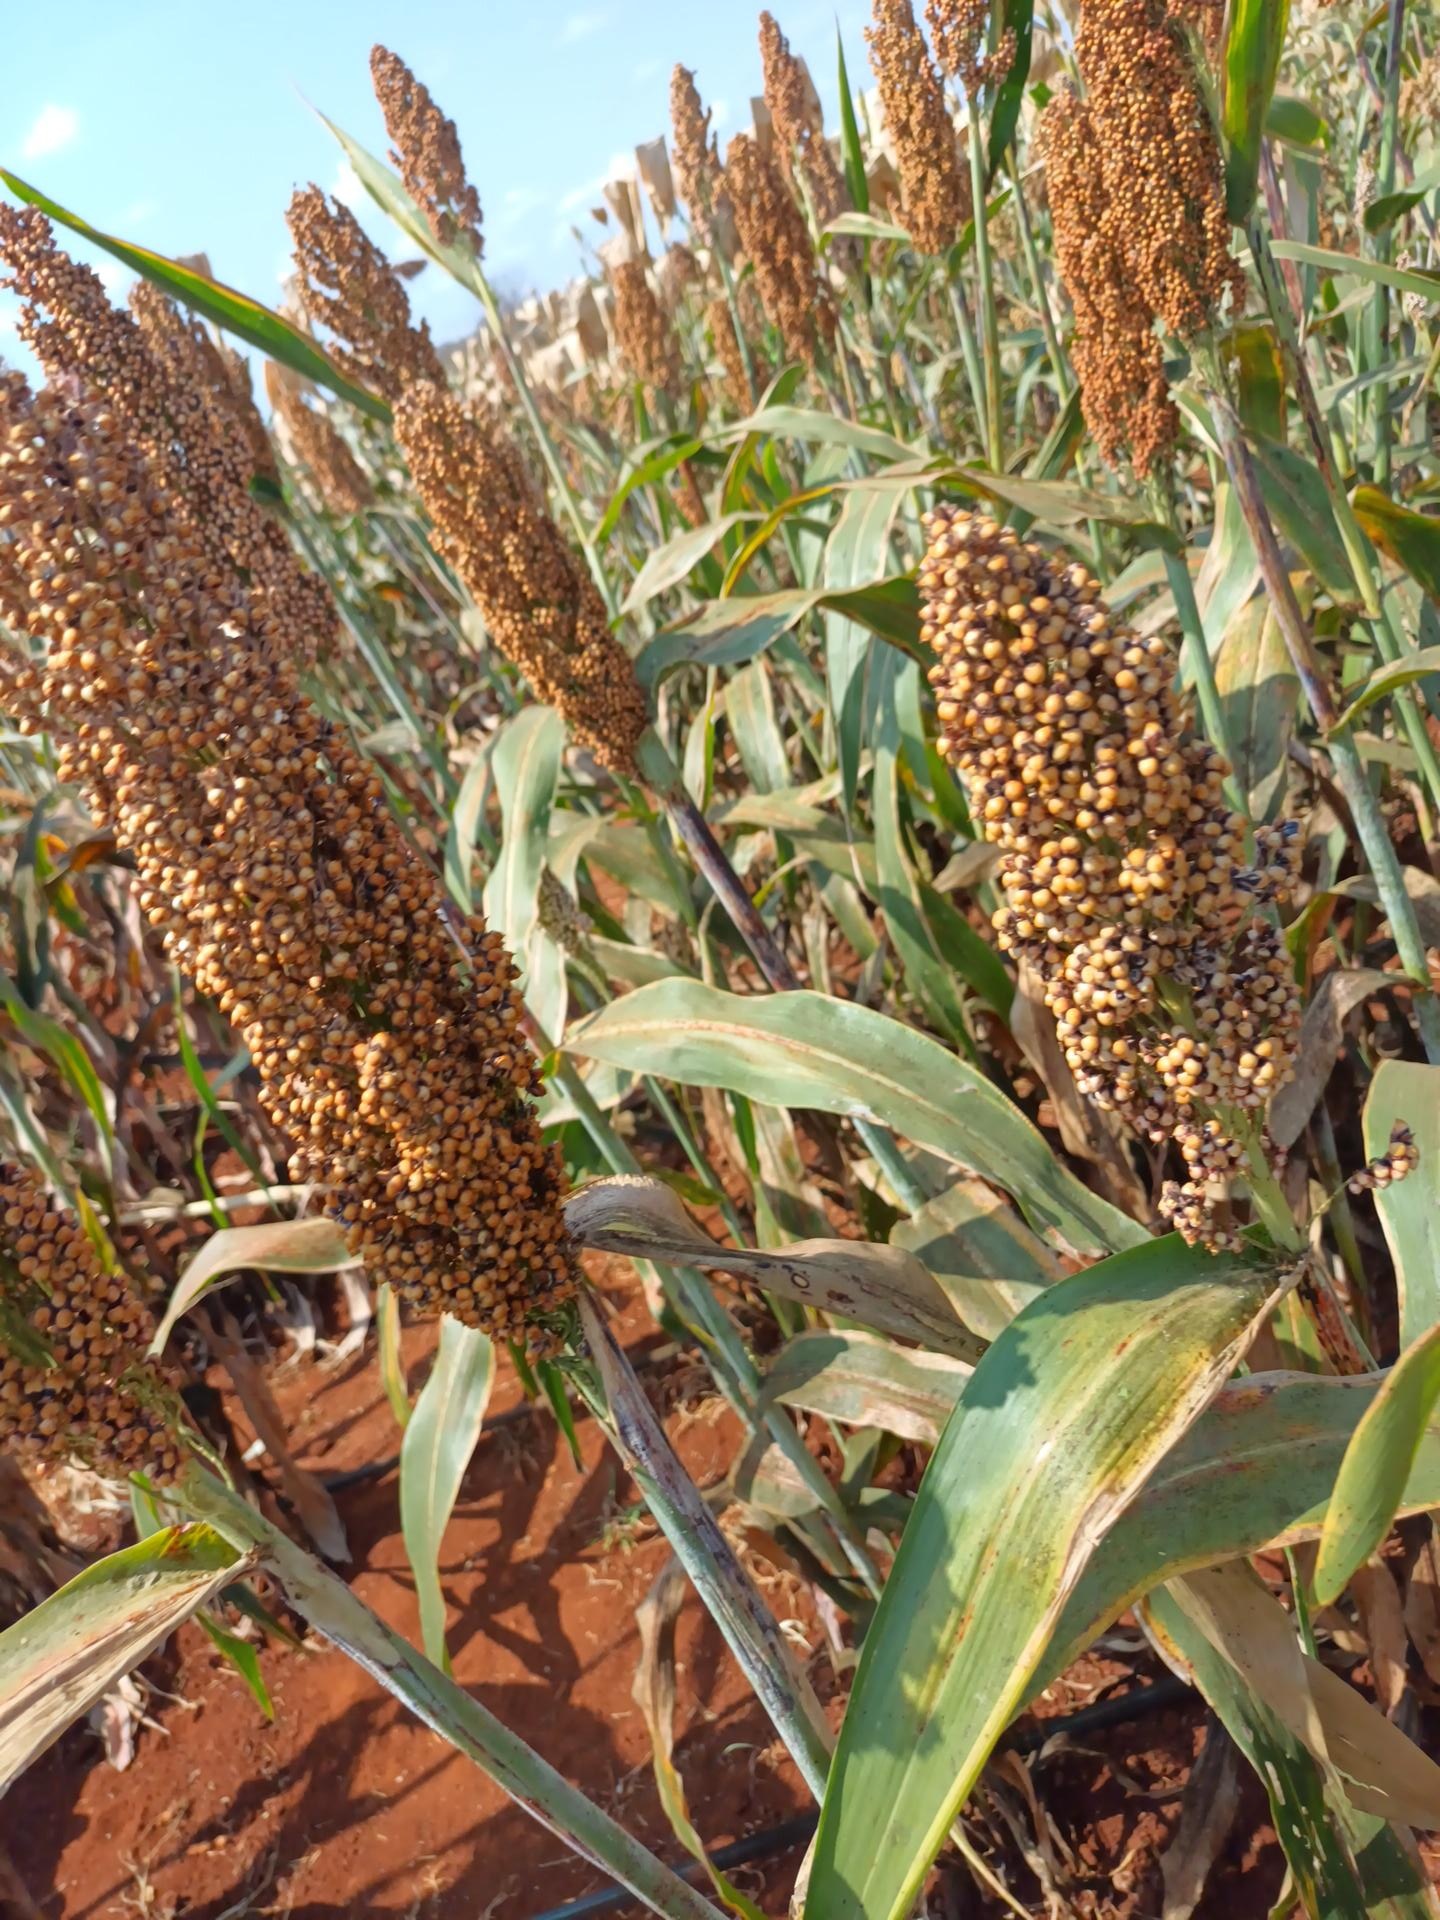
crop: sorghum
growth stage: maturity
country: Kenya
